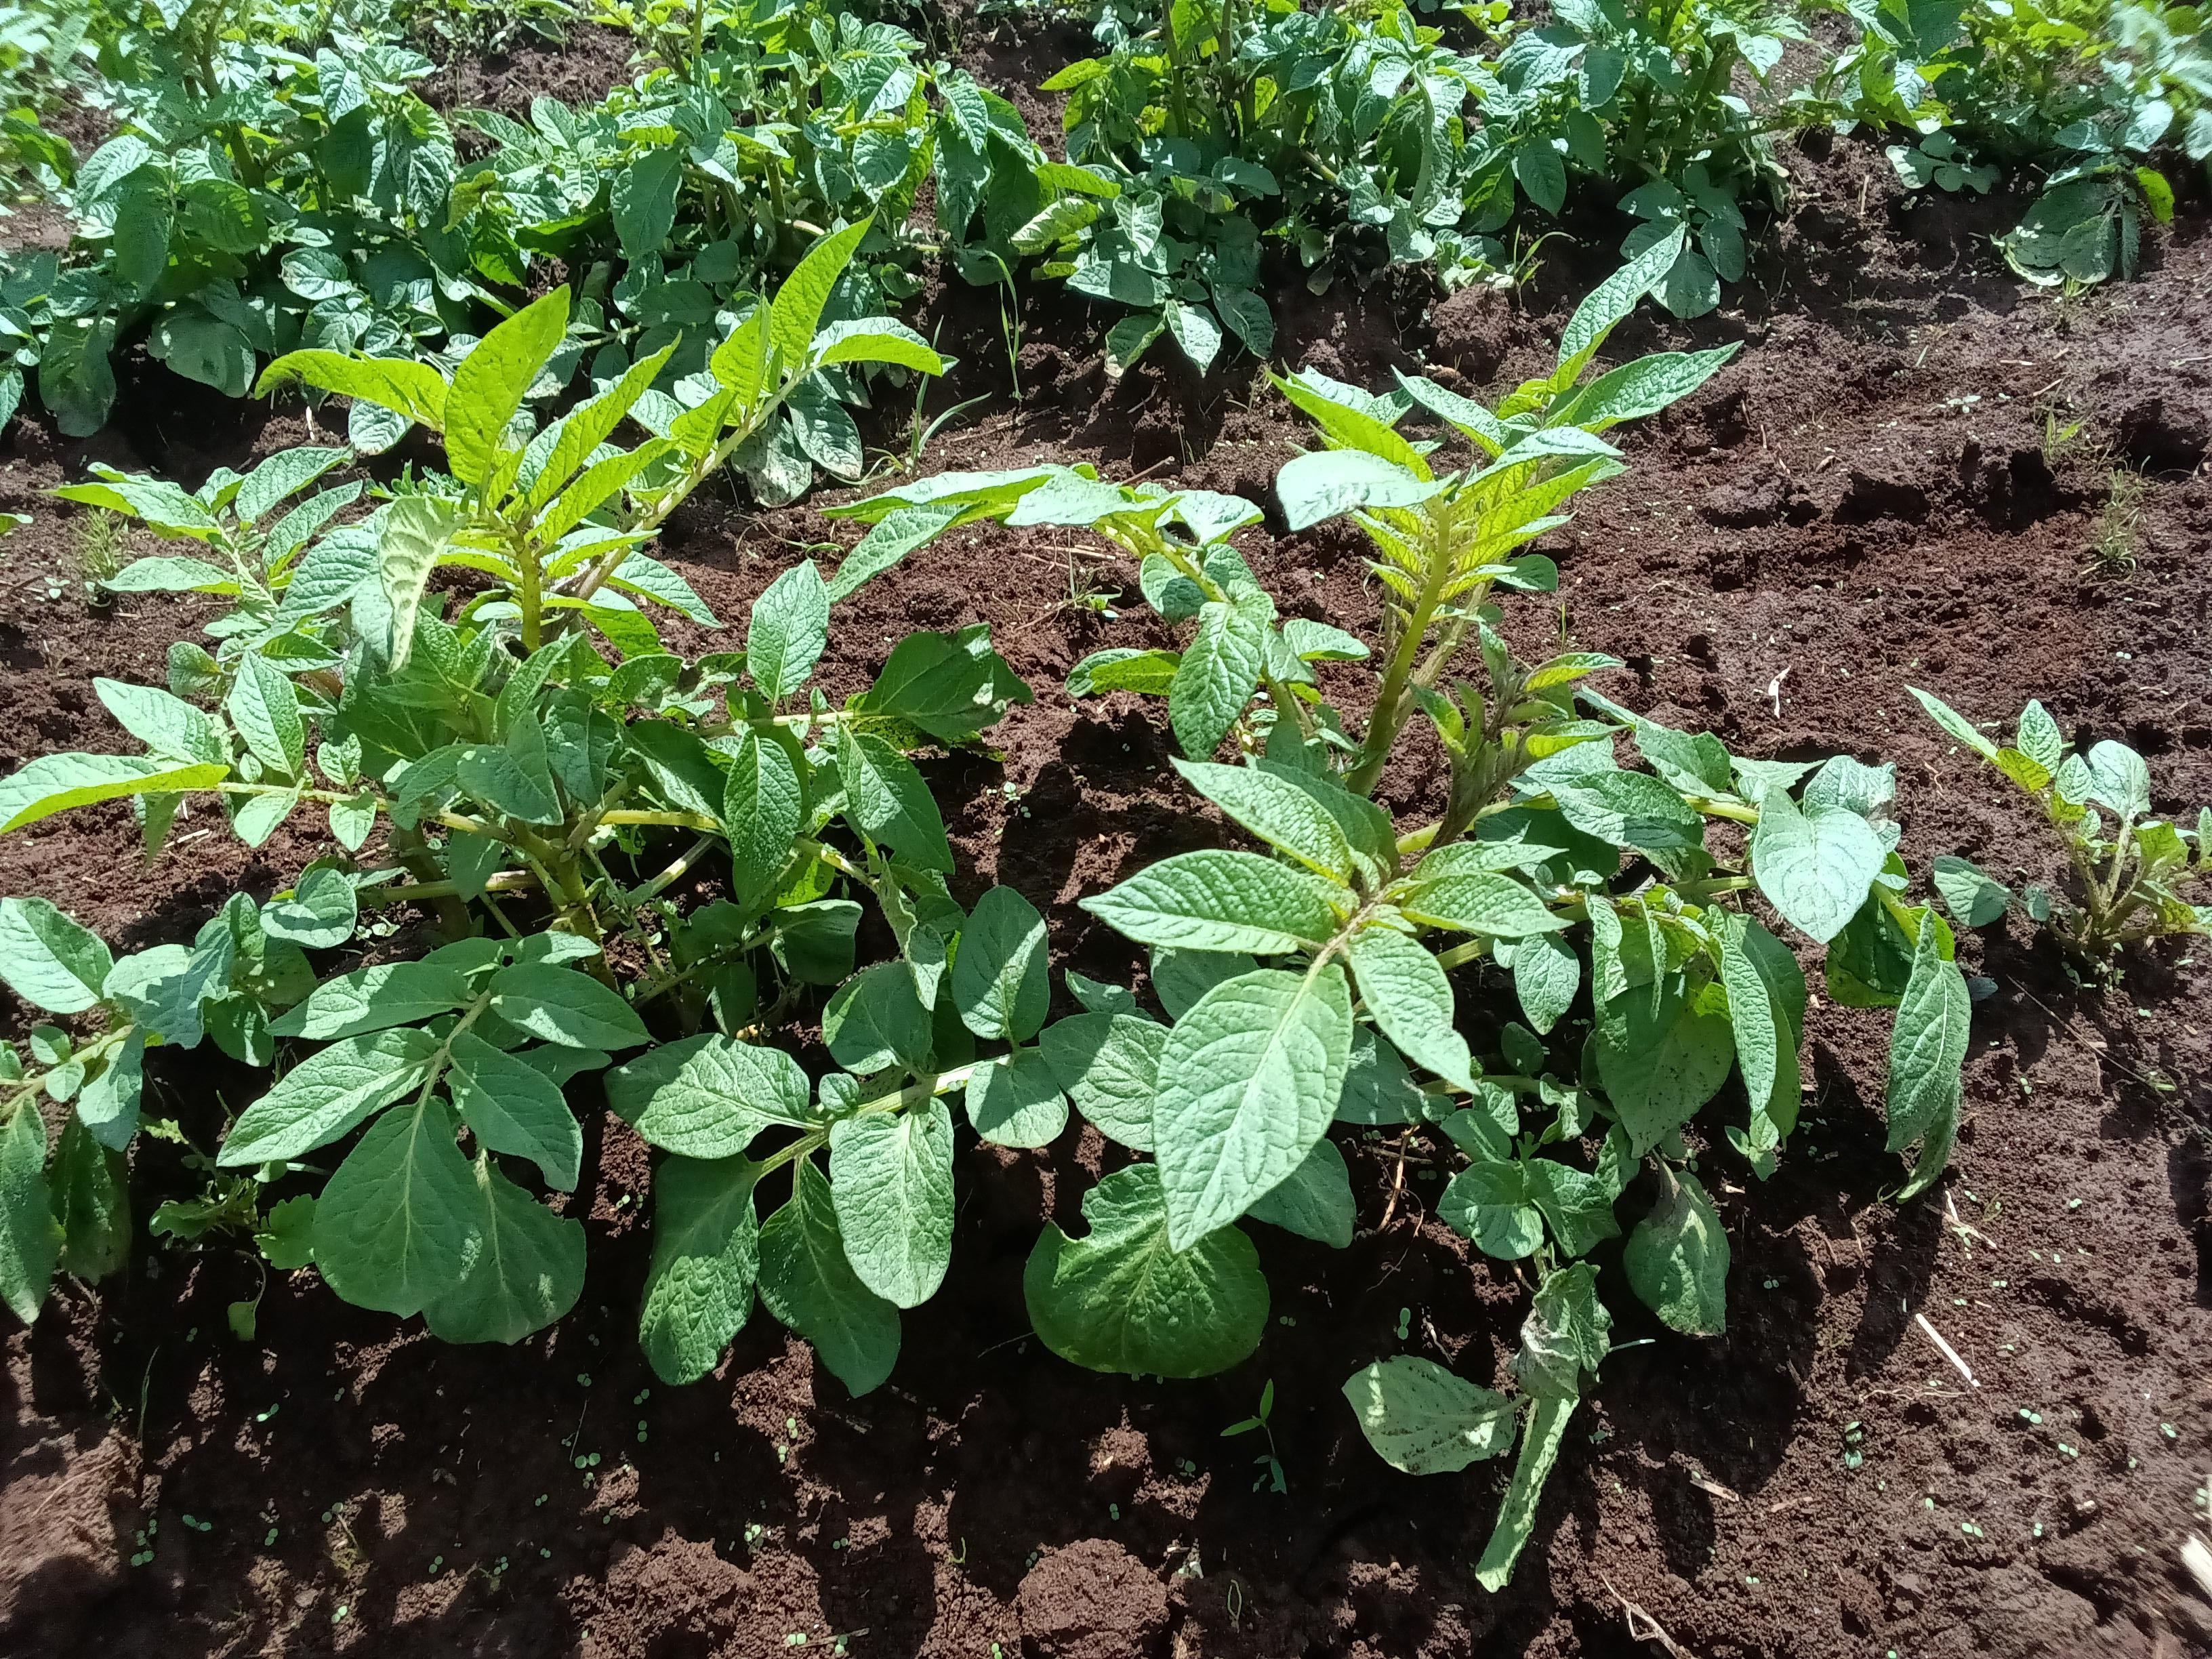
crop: potato
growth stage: vegetative
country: Kenya
